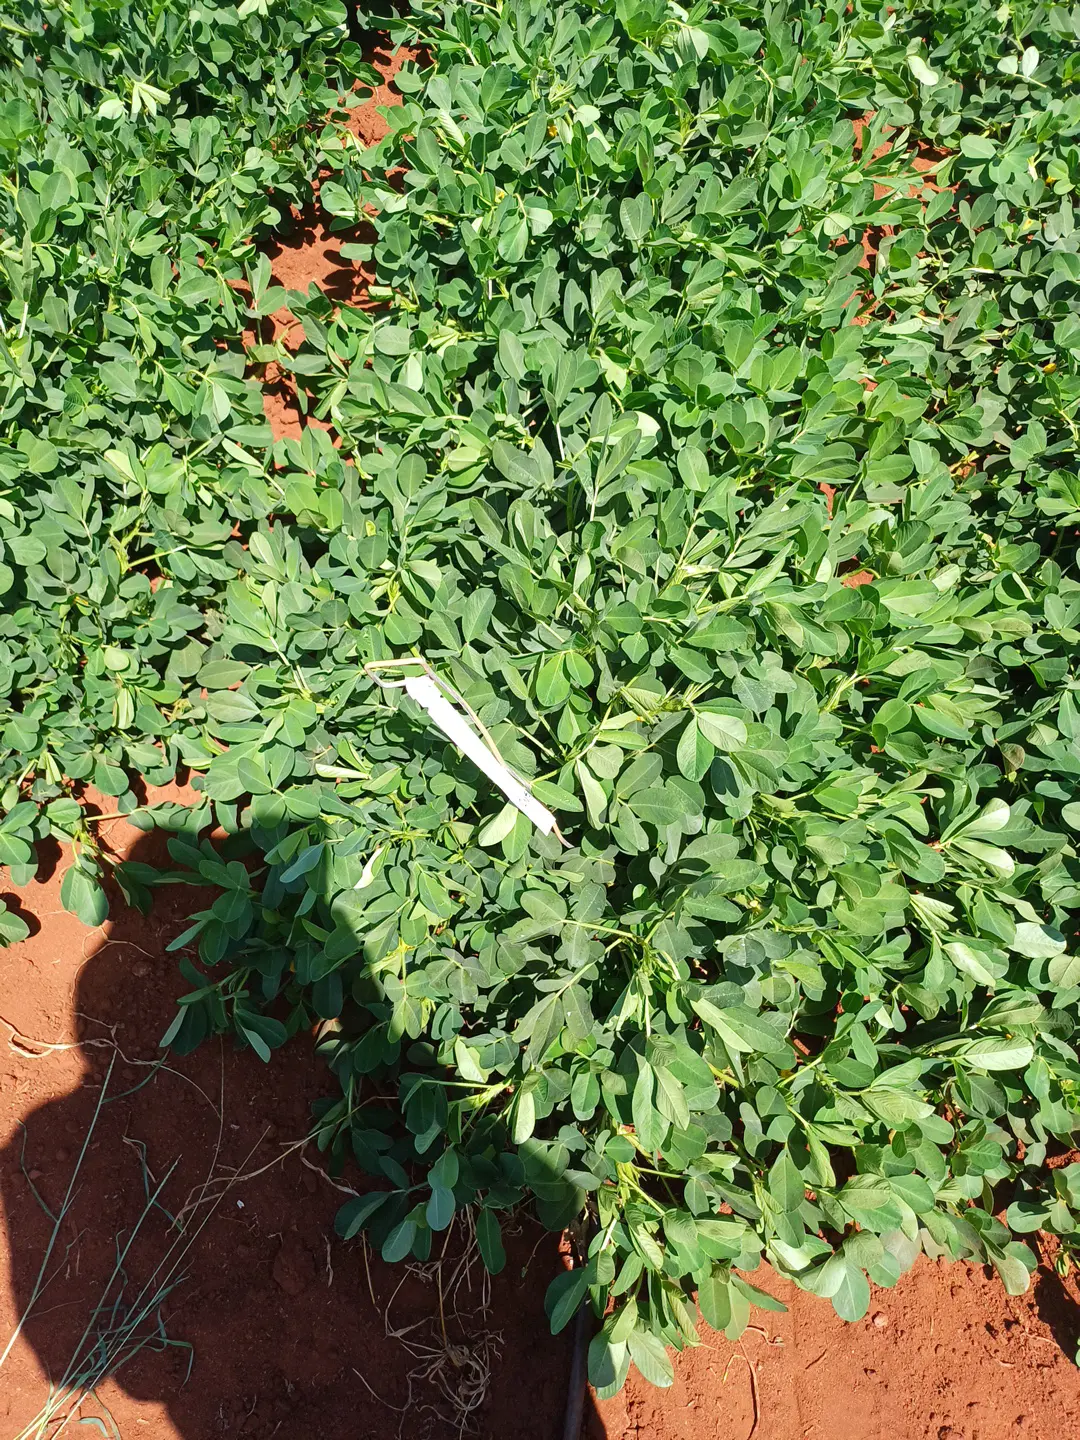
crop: groundnut
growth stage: flowering
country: Kenya
